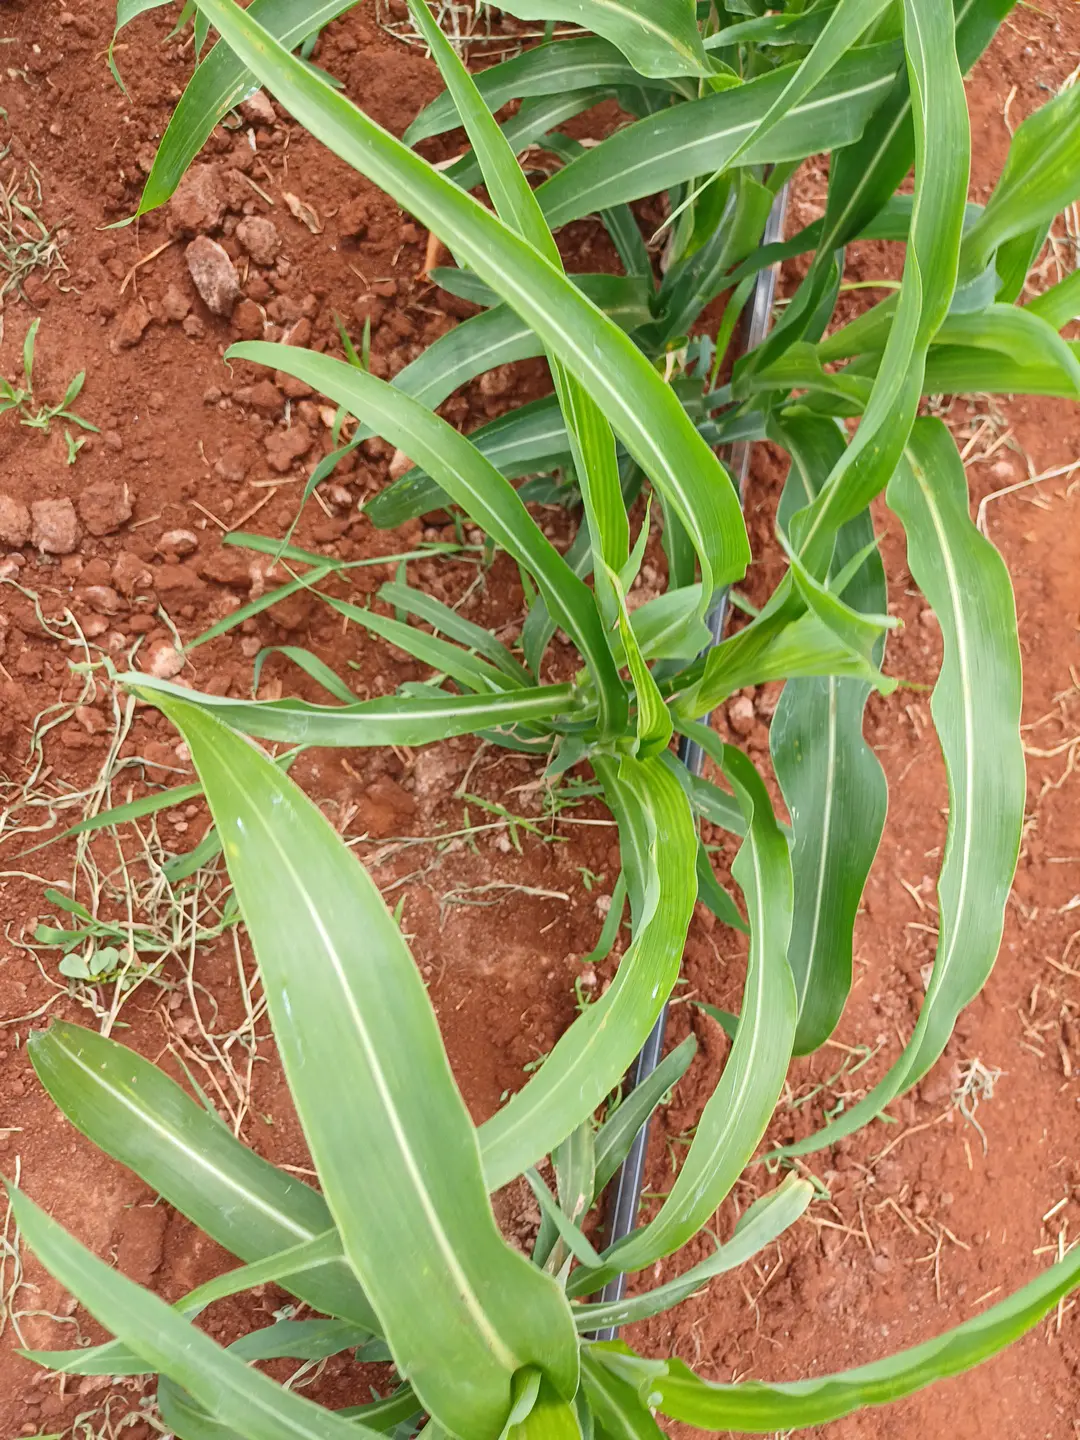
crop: sorghum
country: Kenya
